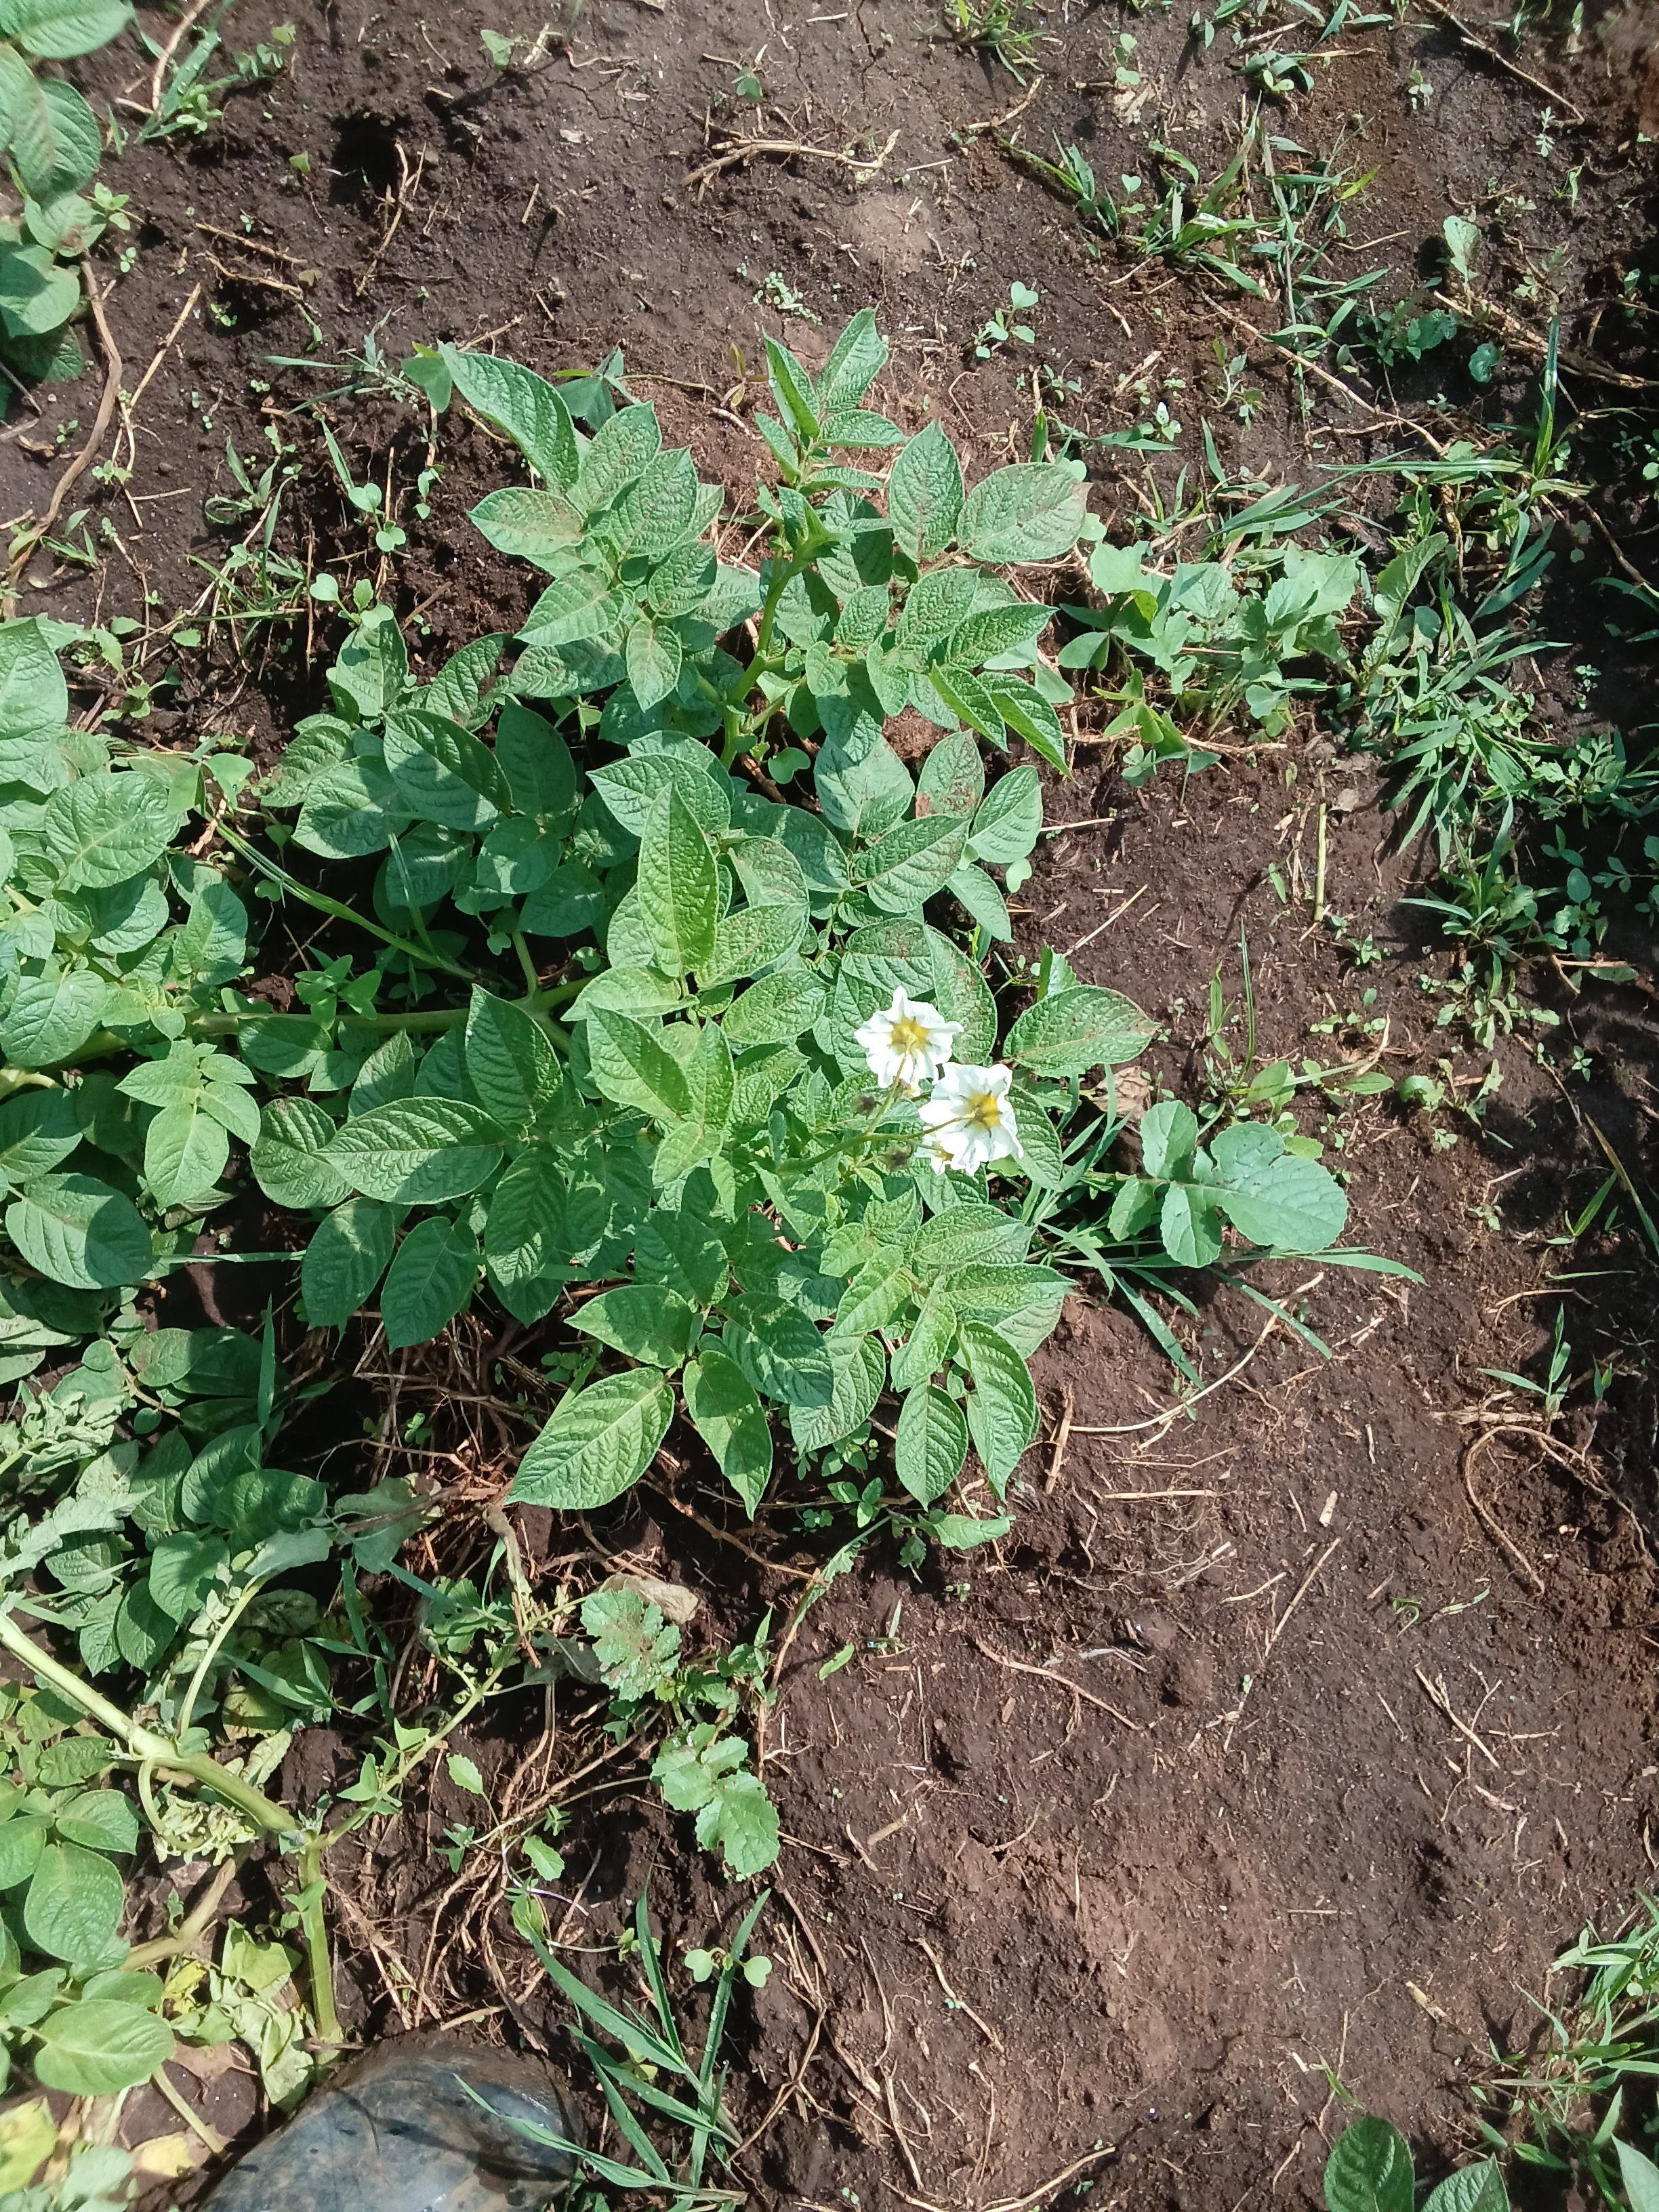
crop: potato
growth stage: flowering
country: Kenya
